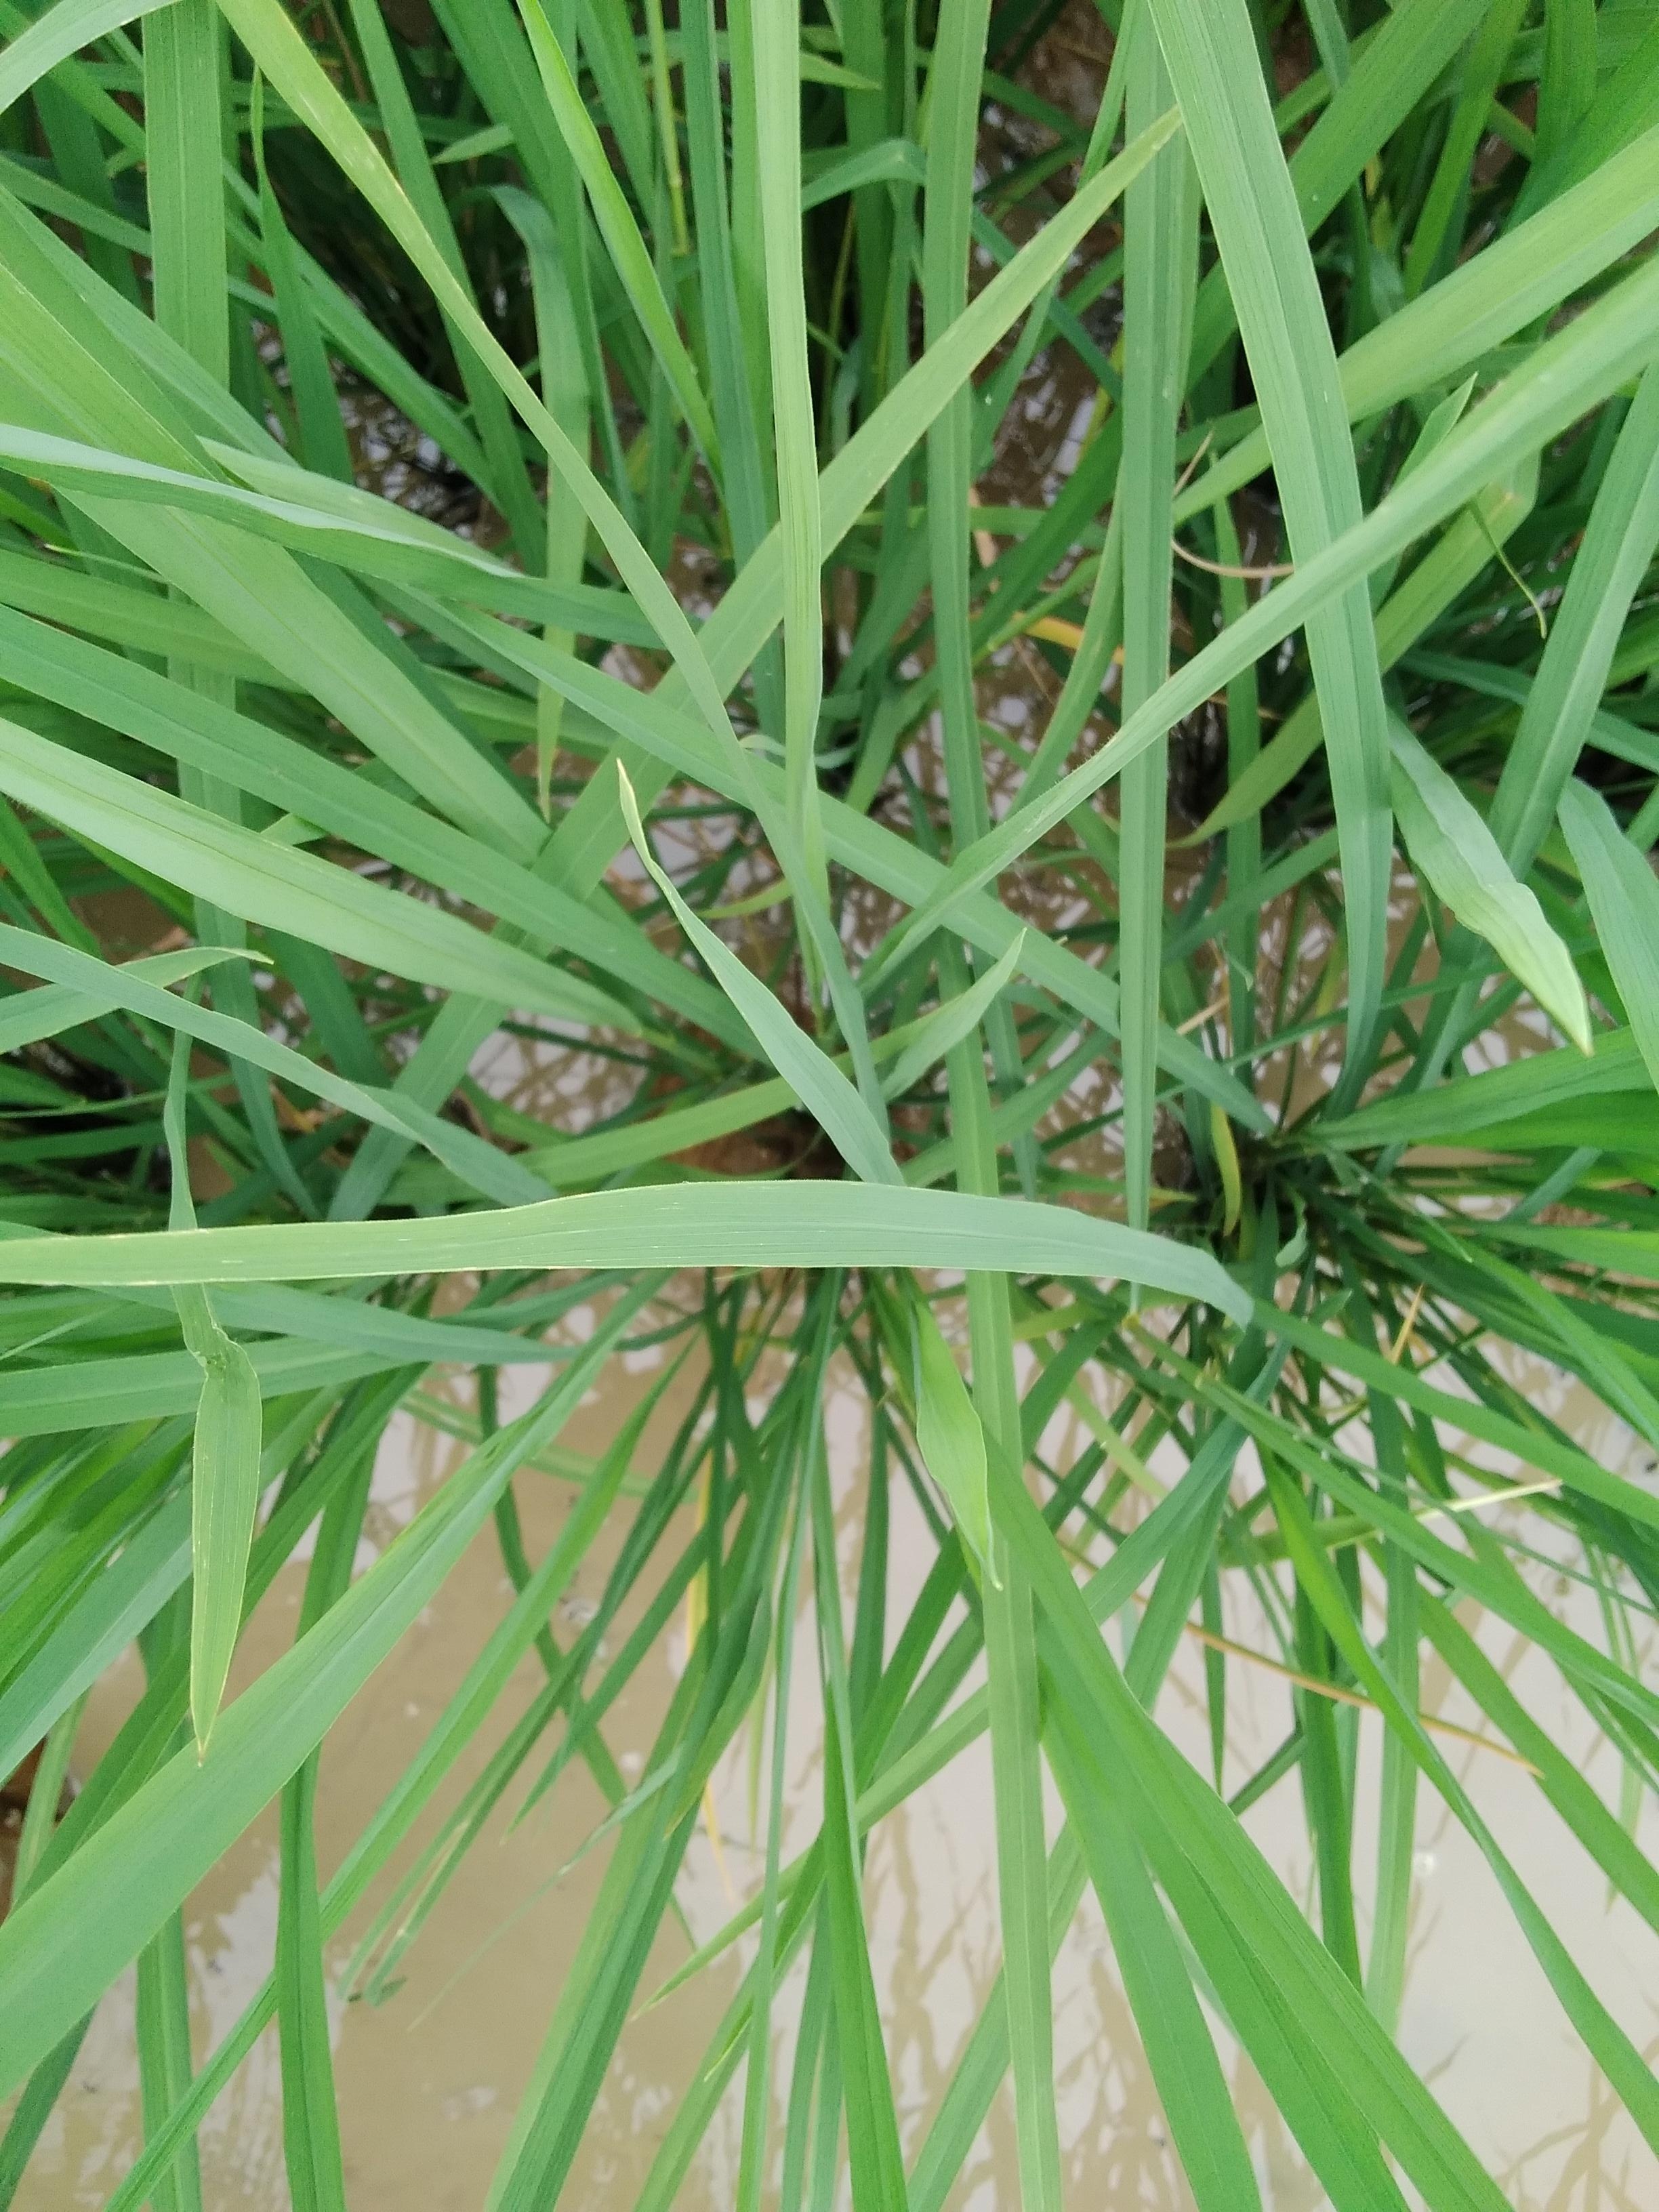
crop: rice
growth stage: elongation stem
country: Nigeria
